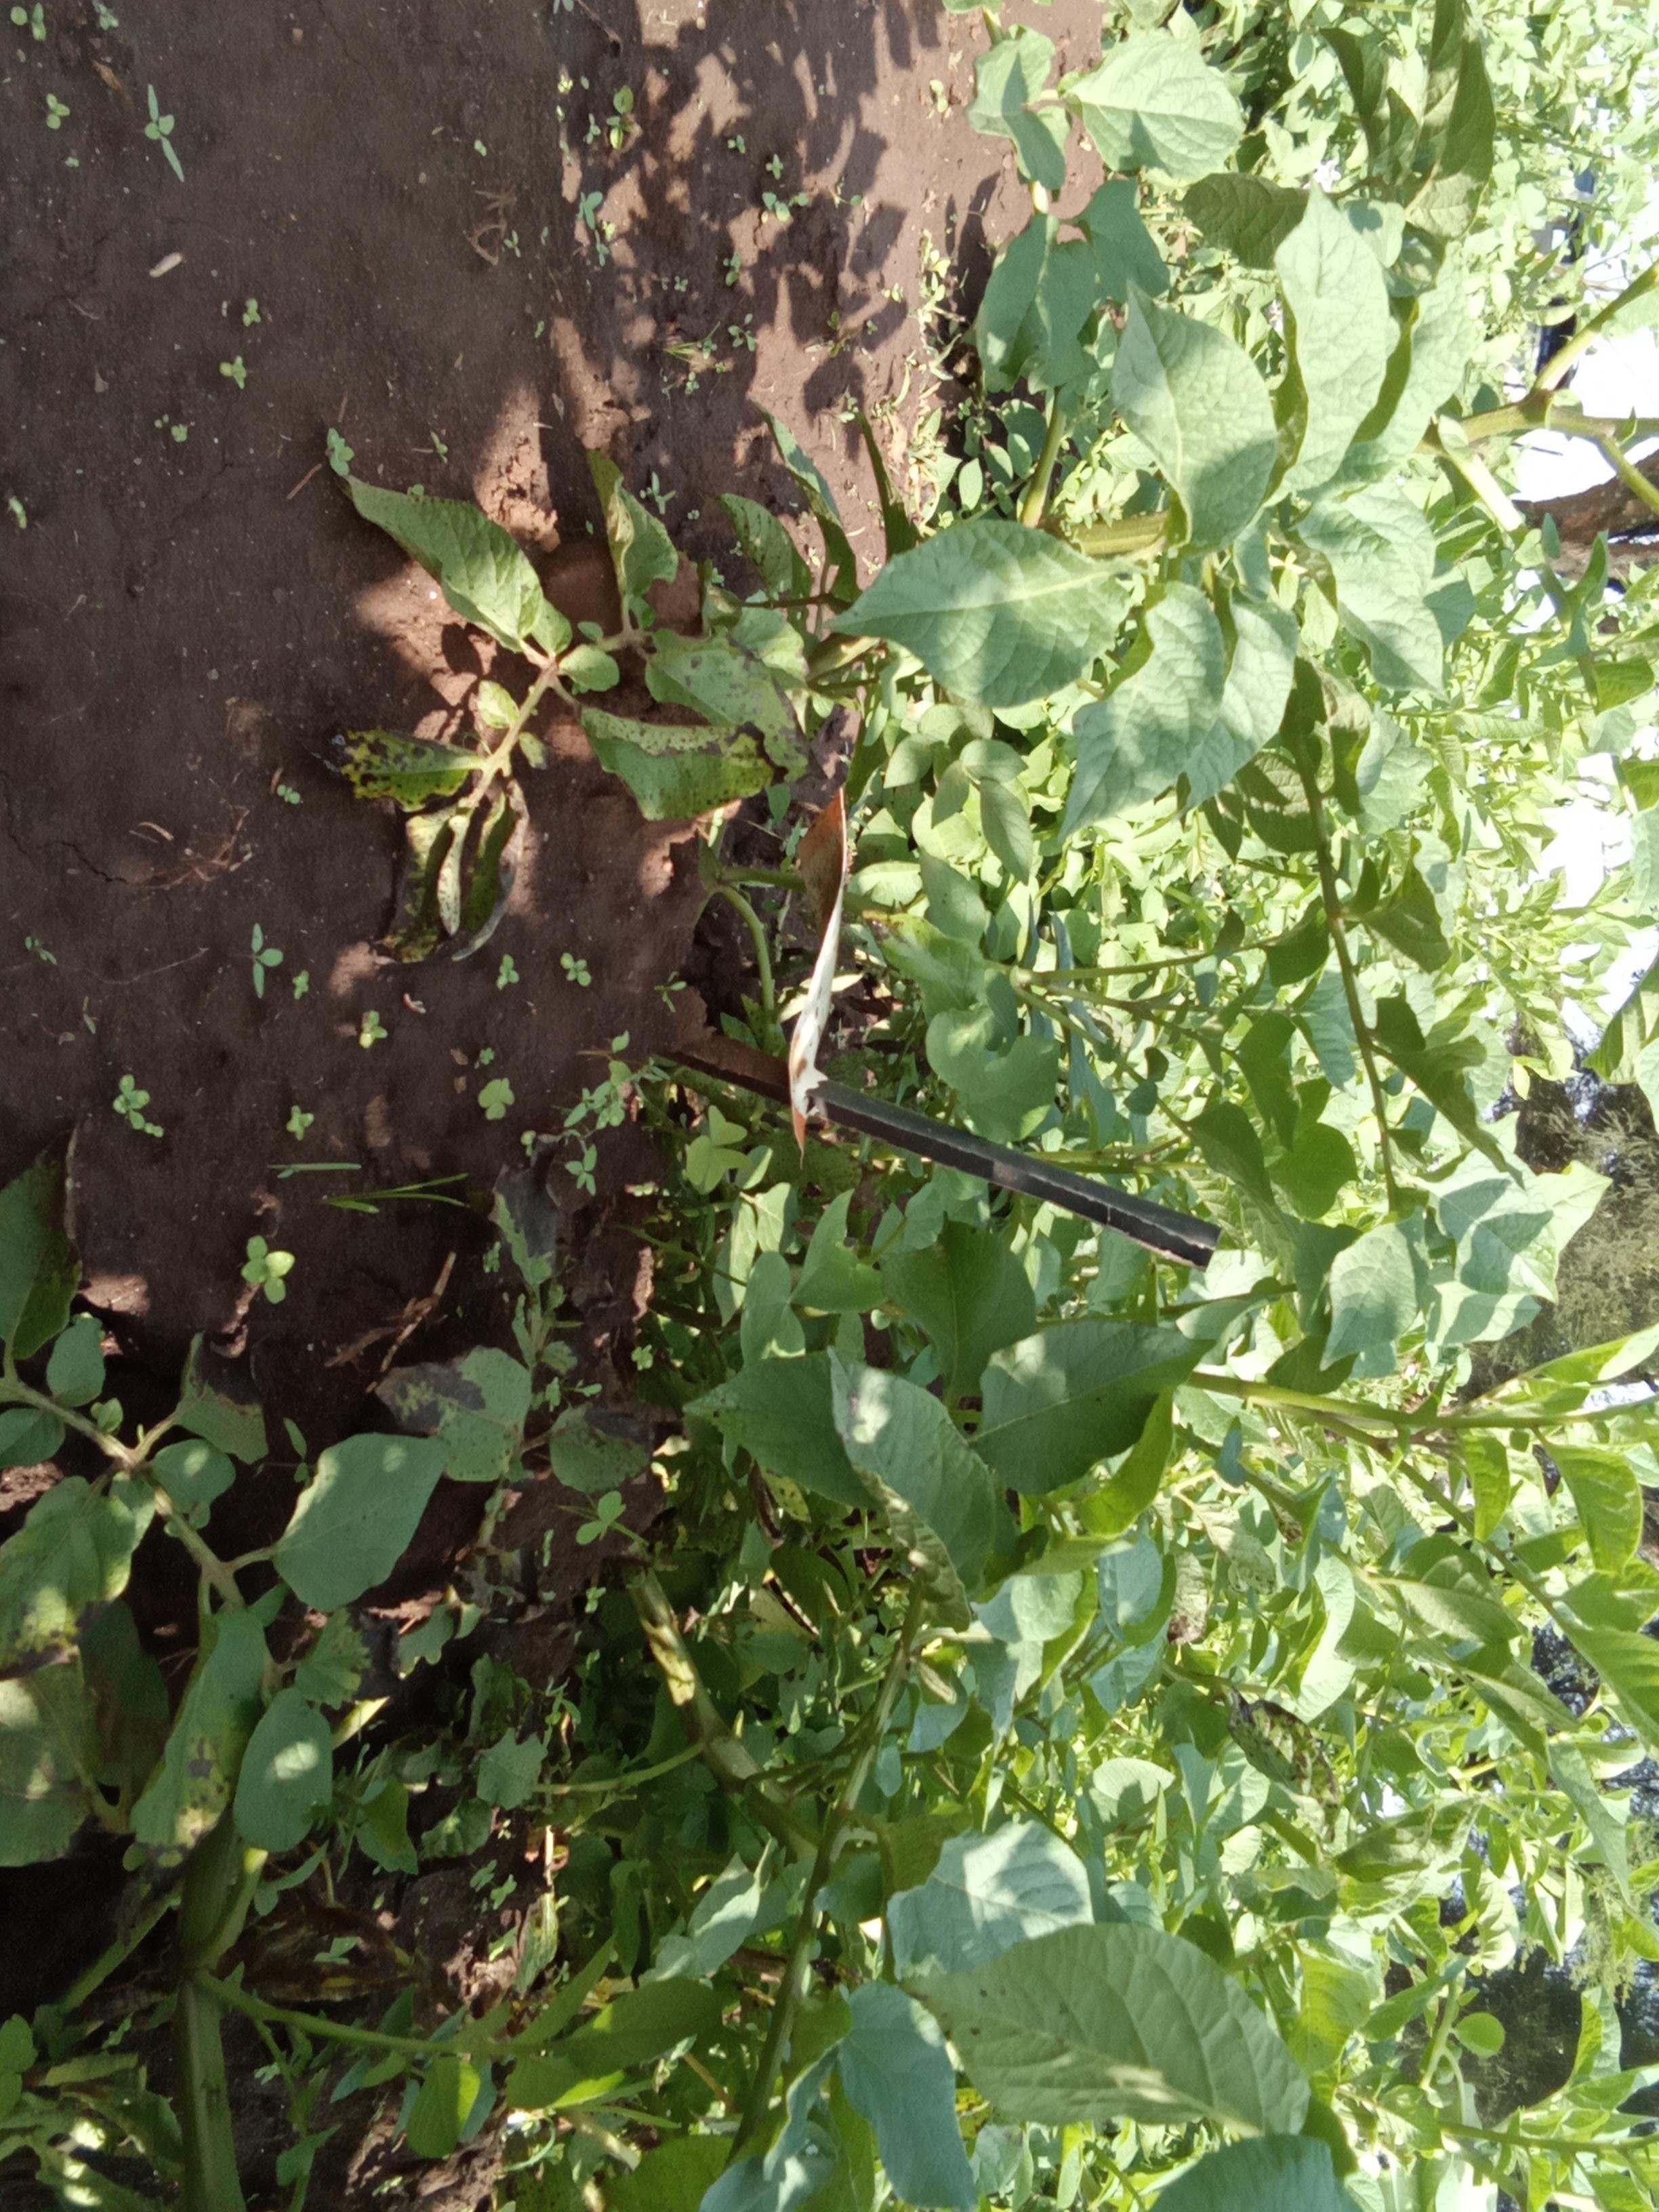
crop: potato
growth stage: vegetative
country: Kenya
